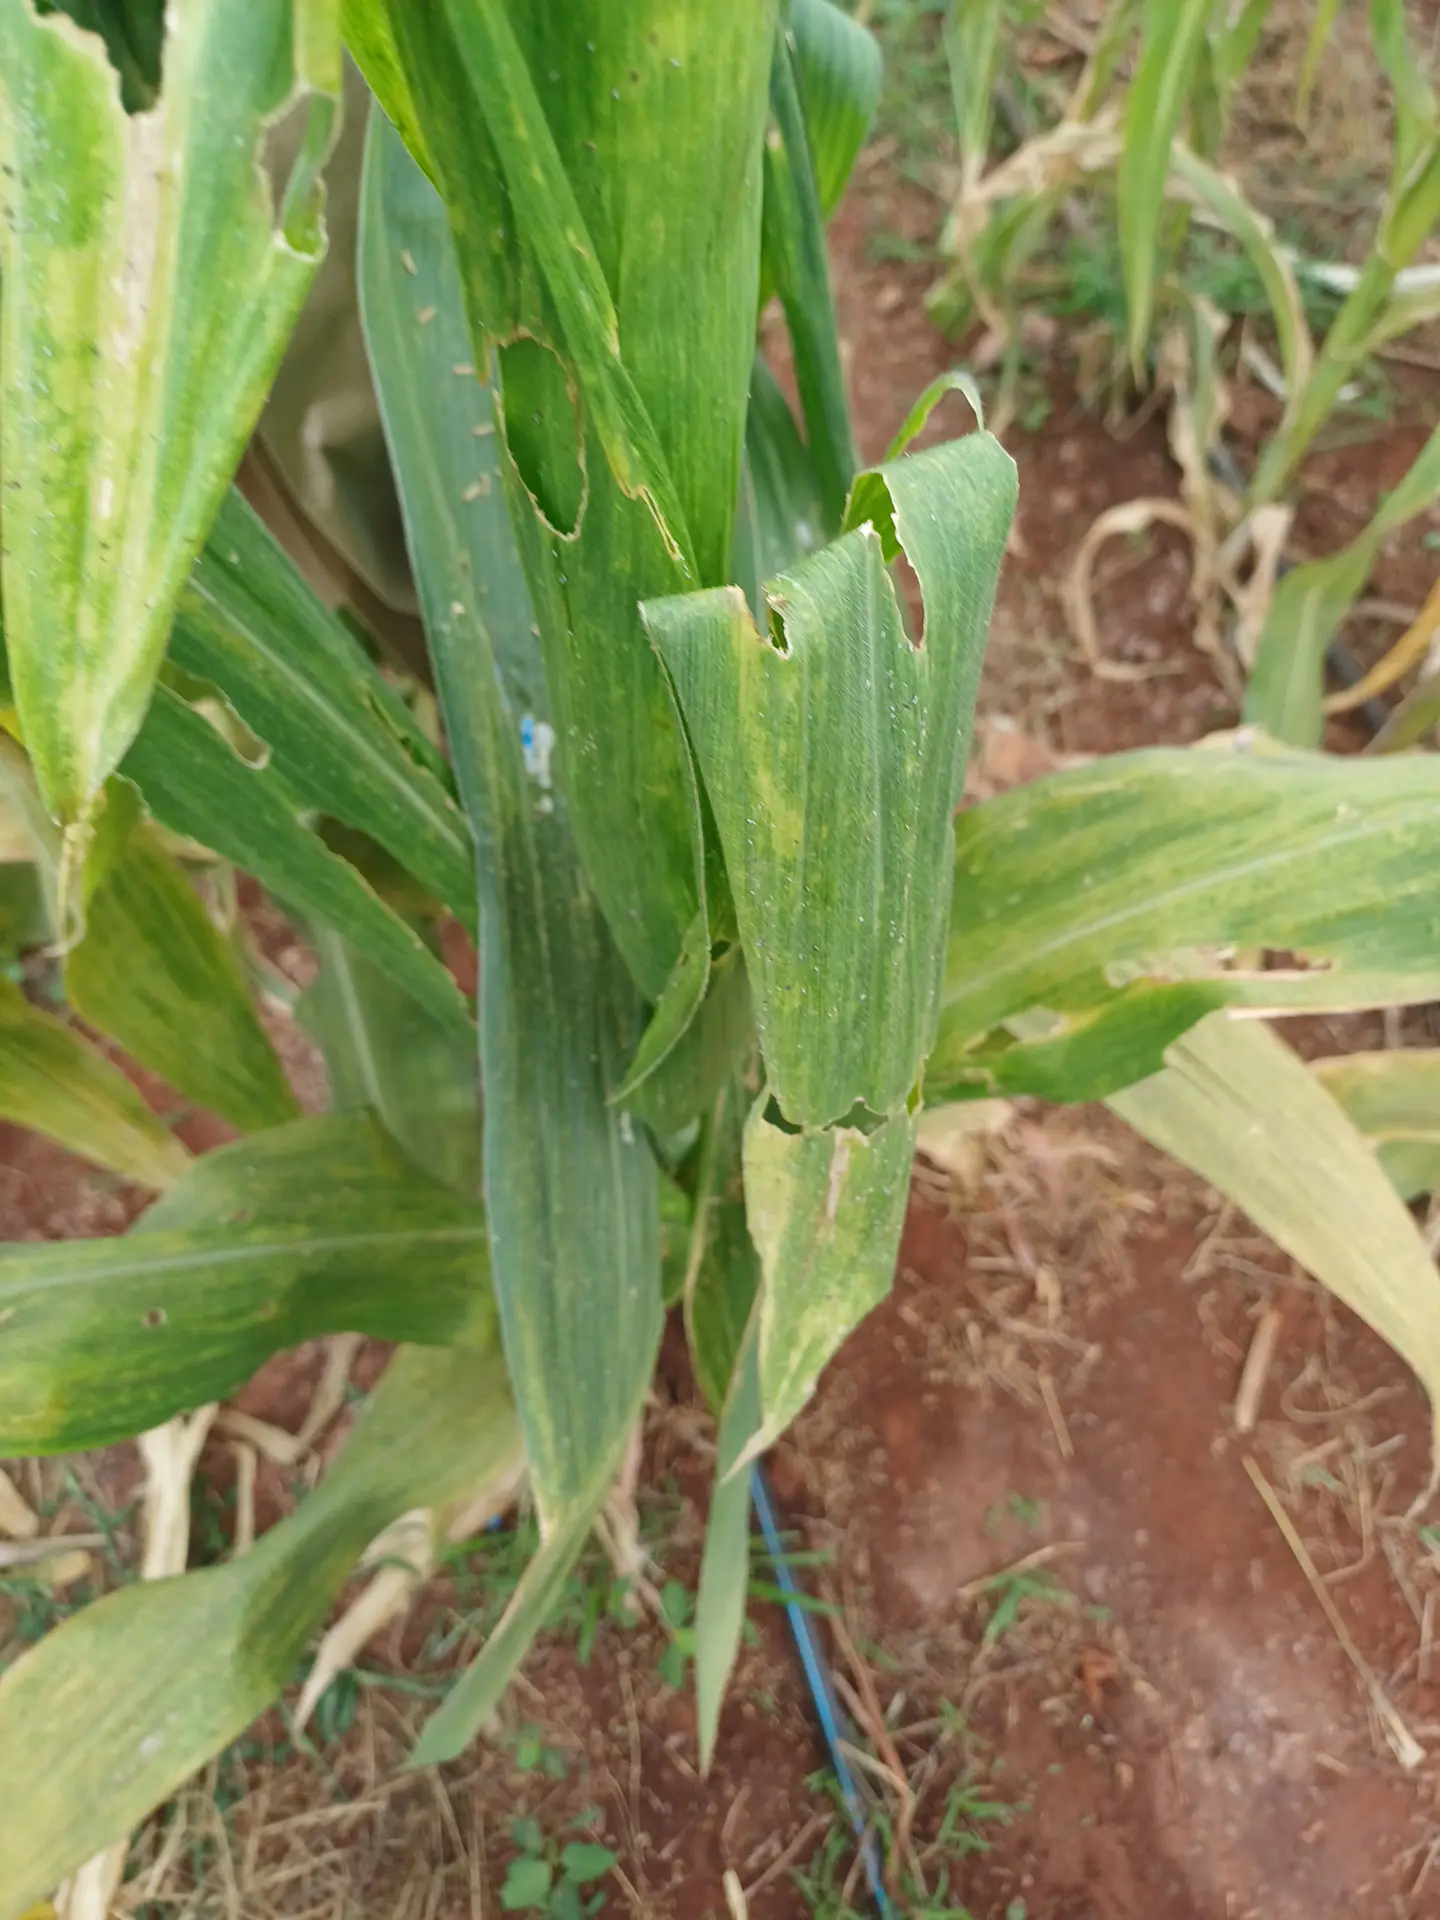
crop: maize
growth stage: flowering
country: Kenya
